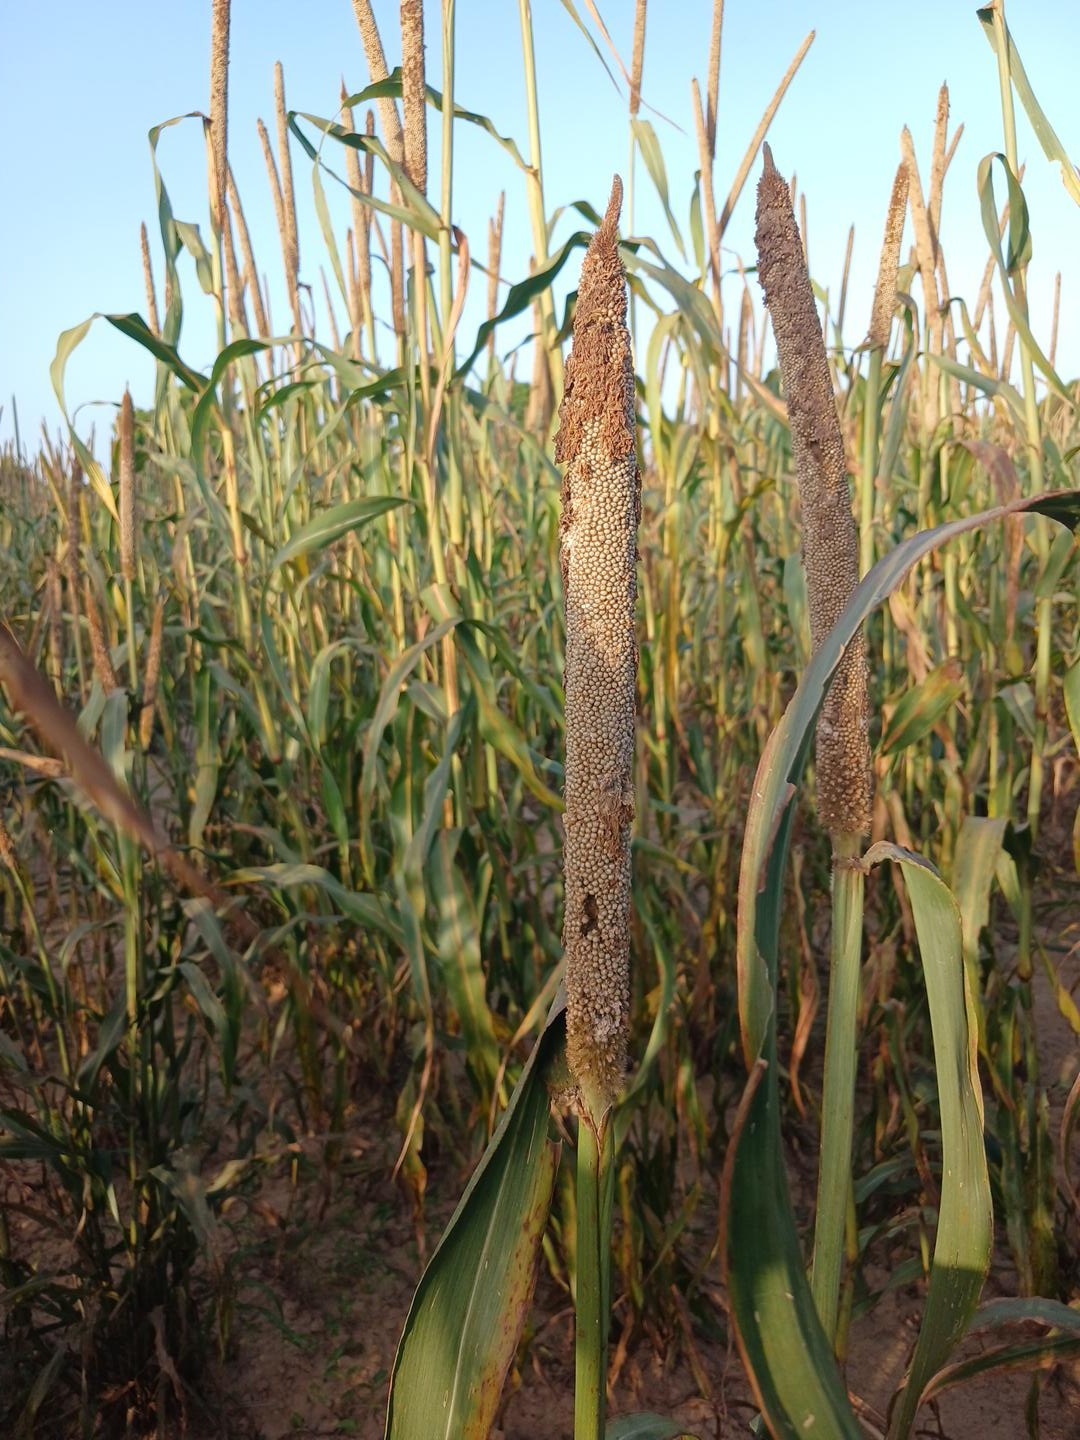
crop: pearl millet
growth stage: maturity
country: Senegal
